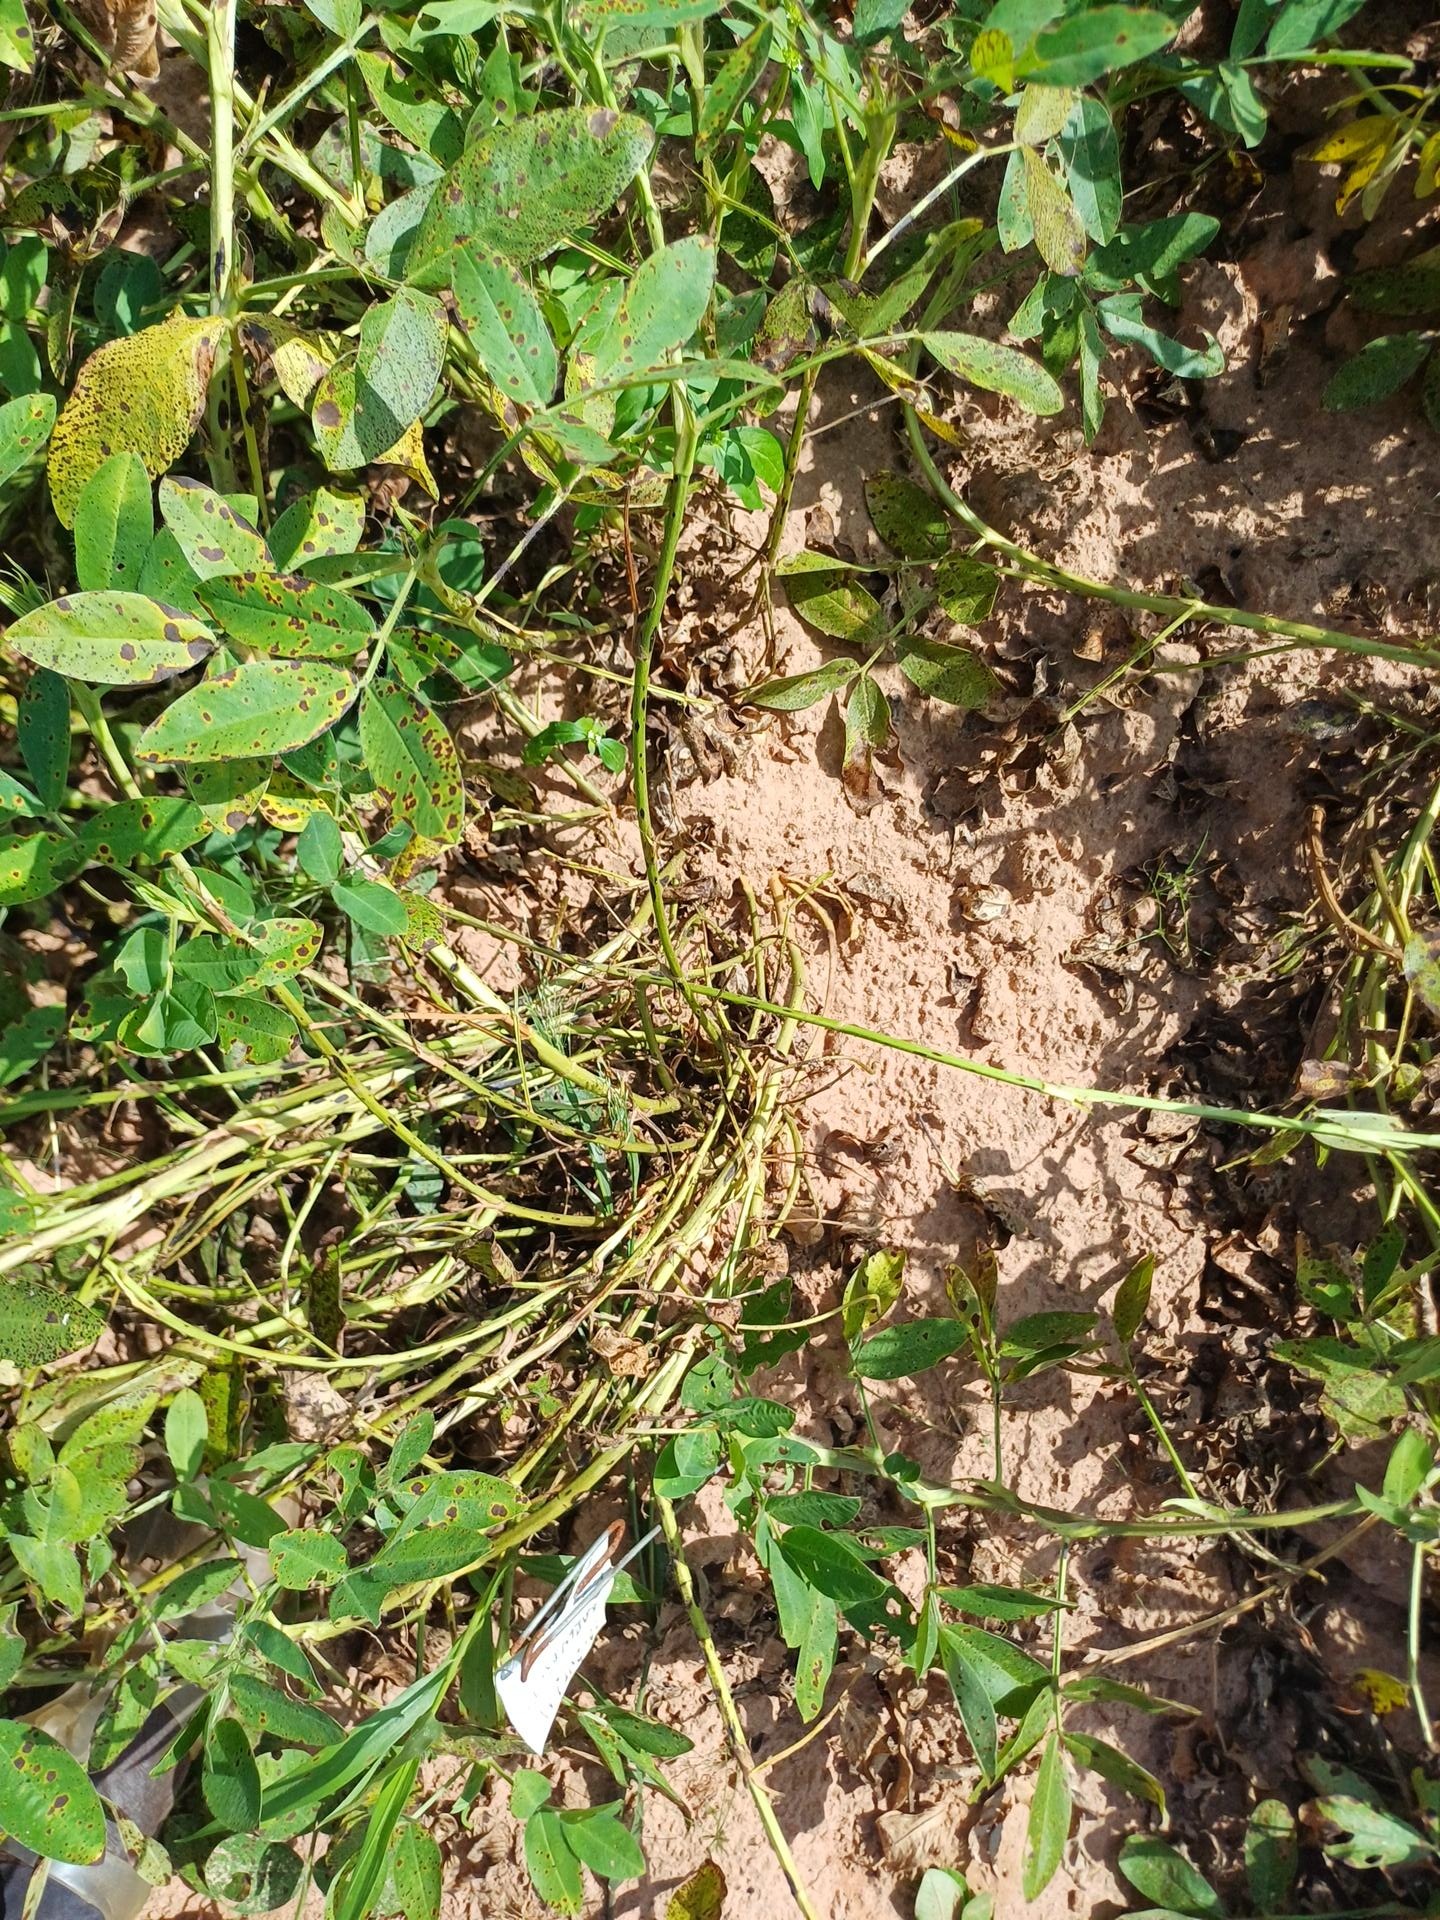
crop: groundnut
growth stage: flowering
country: Senegal
